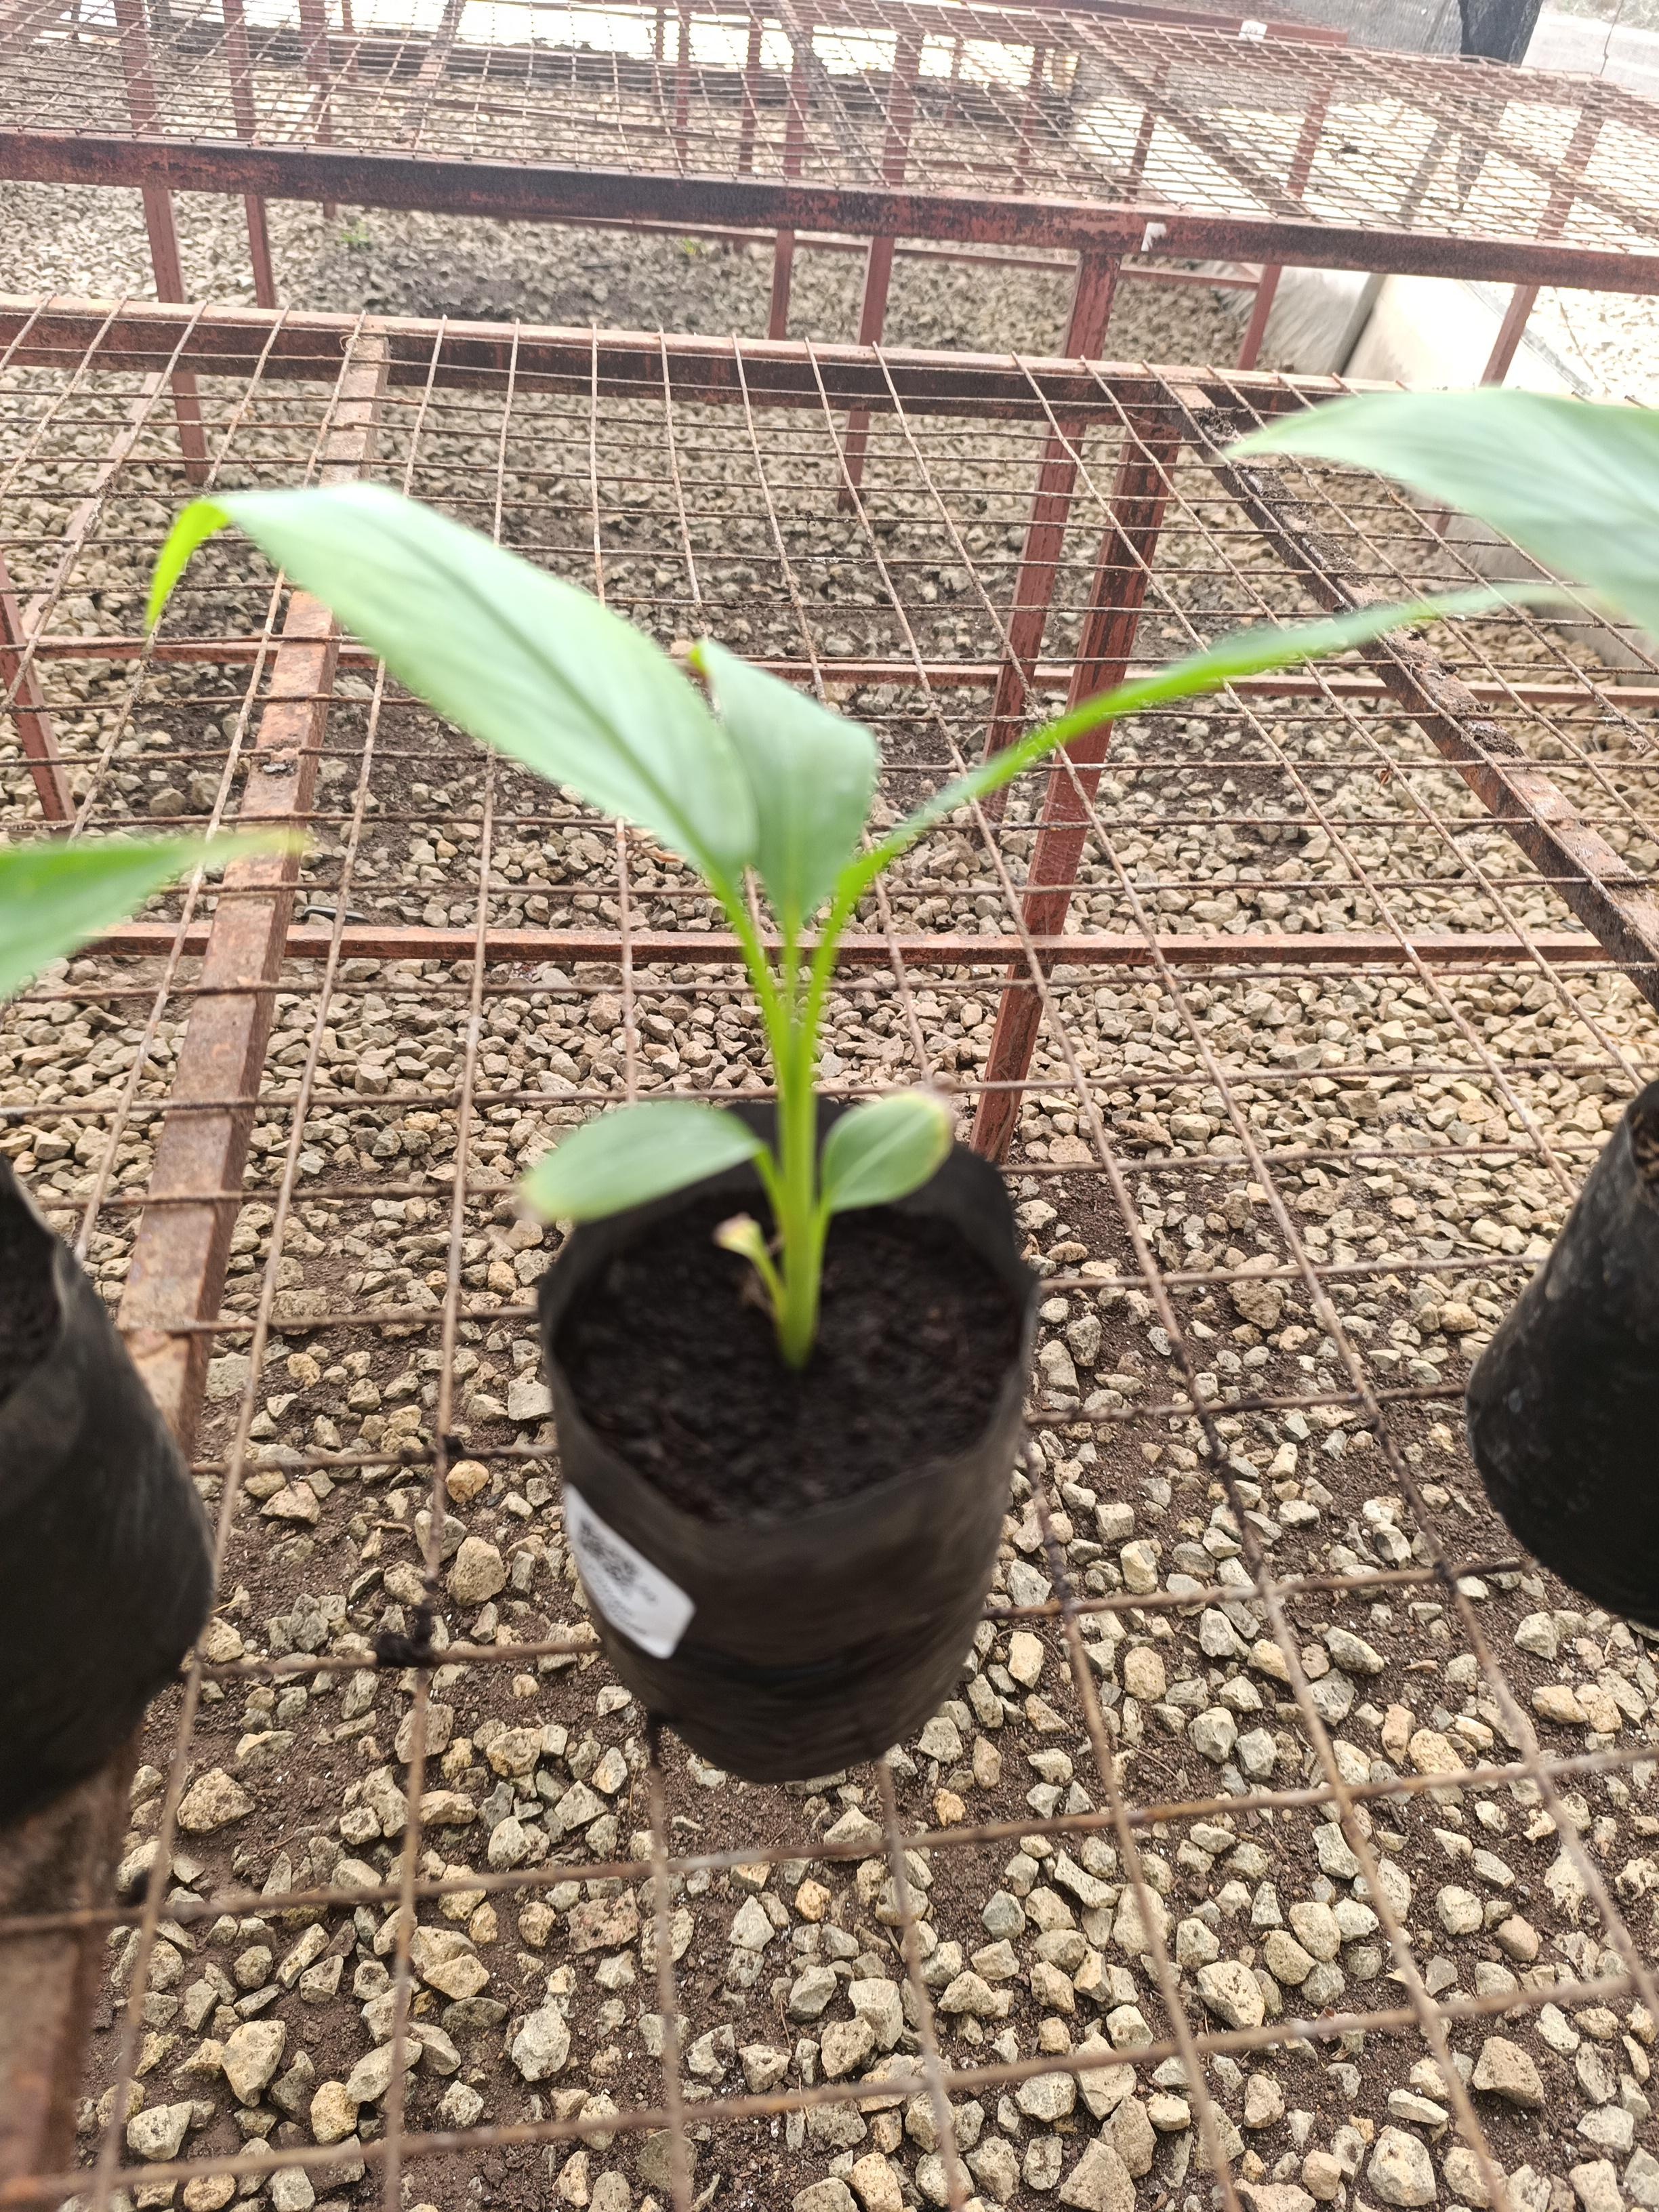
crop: banana
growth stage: vegetative
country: Tanzania
